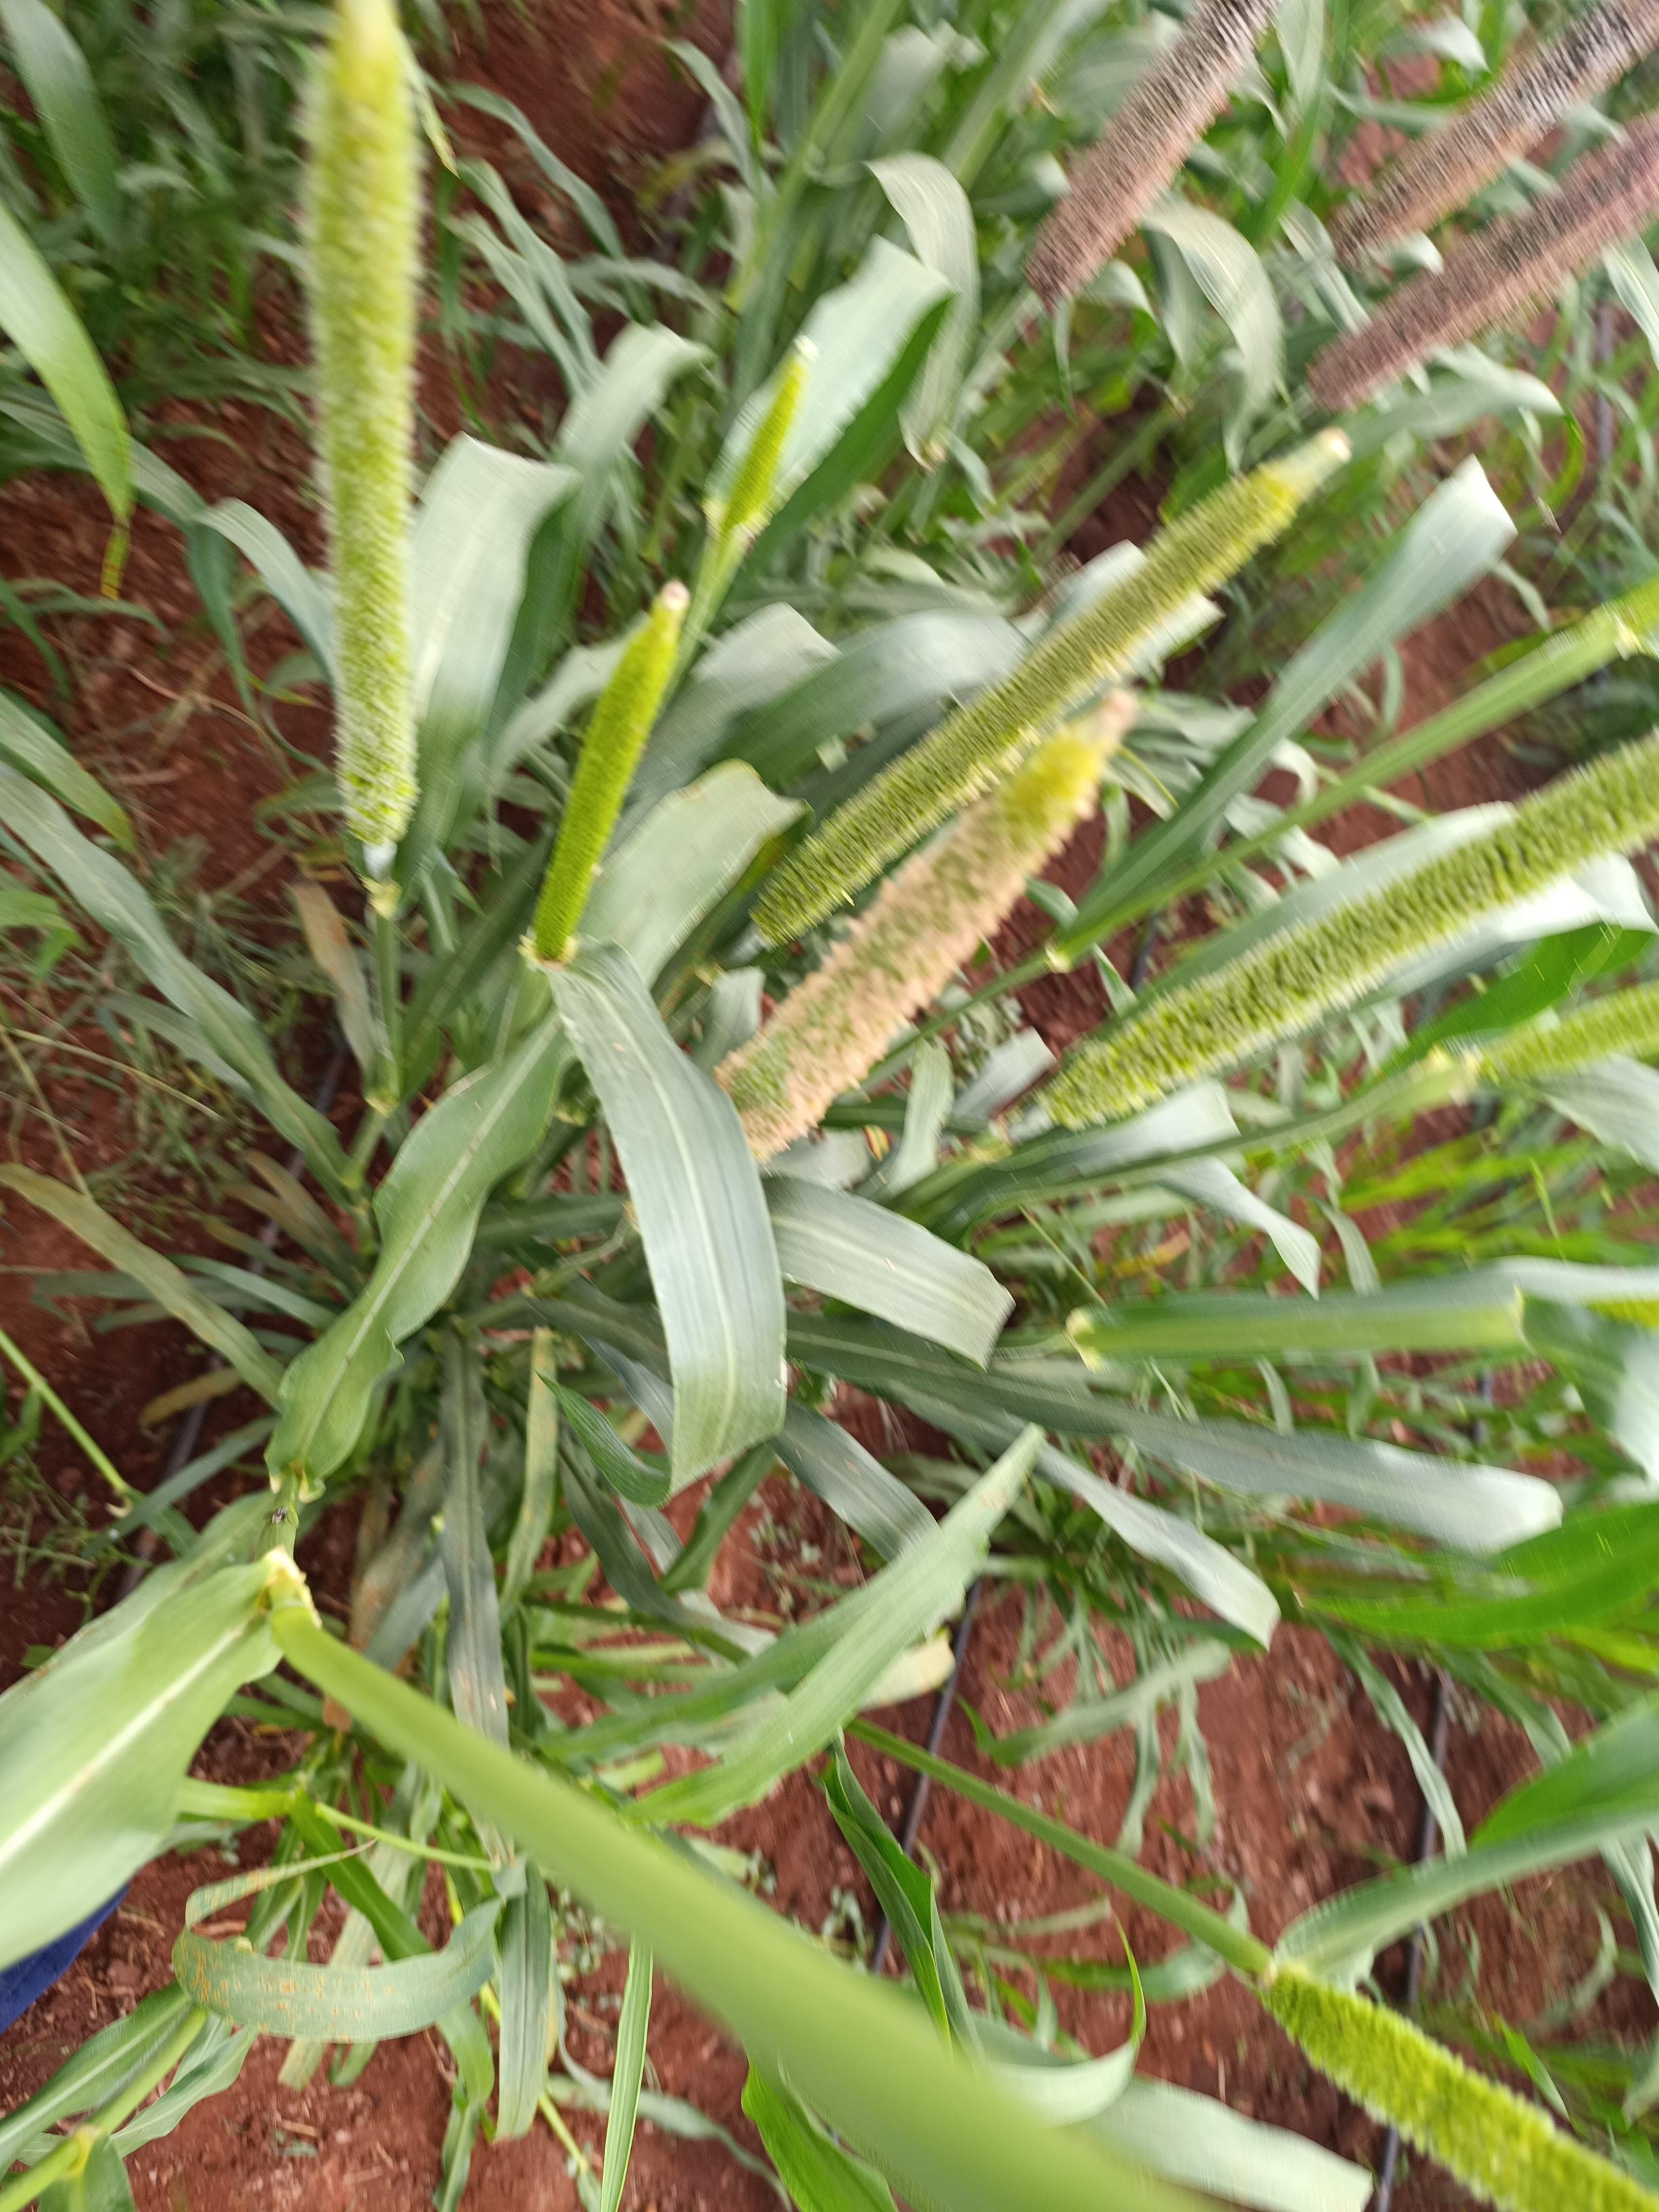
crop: pearl millet
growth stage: flowering
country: Kenya
